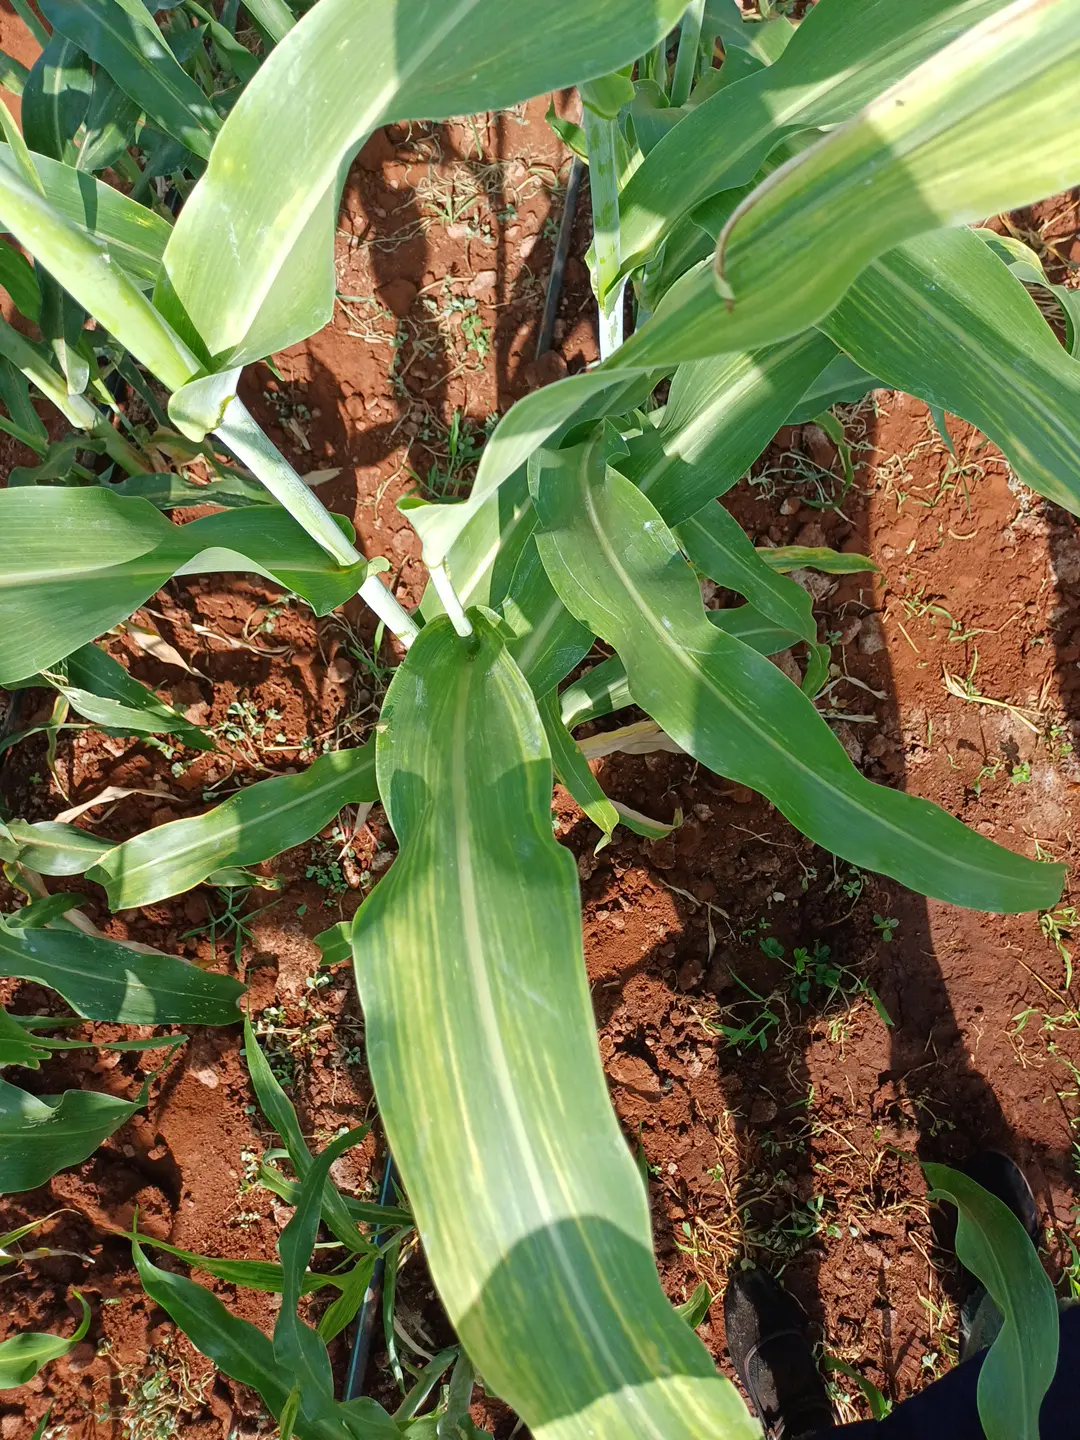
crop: sorghum
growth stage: heading tuber
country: Kenya
